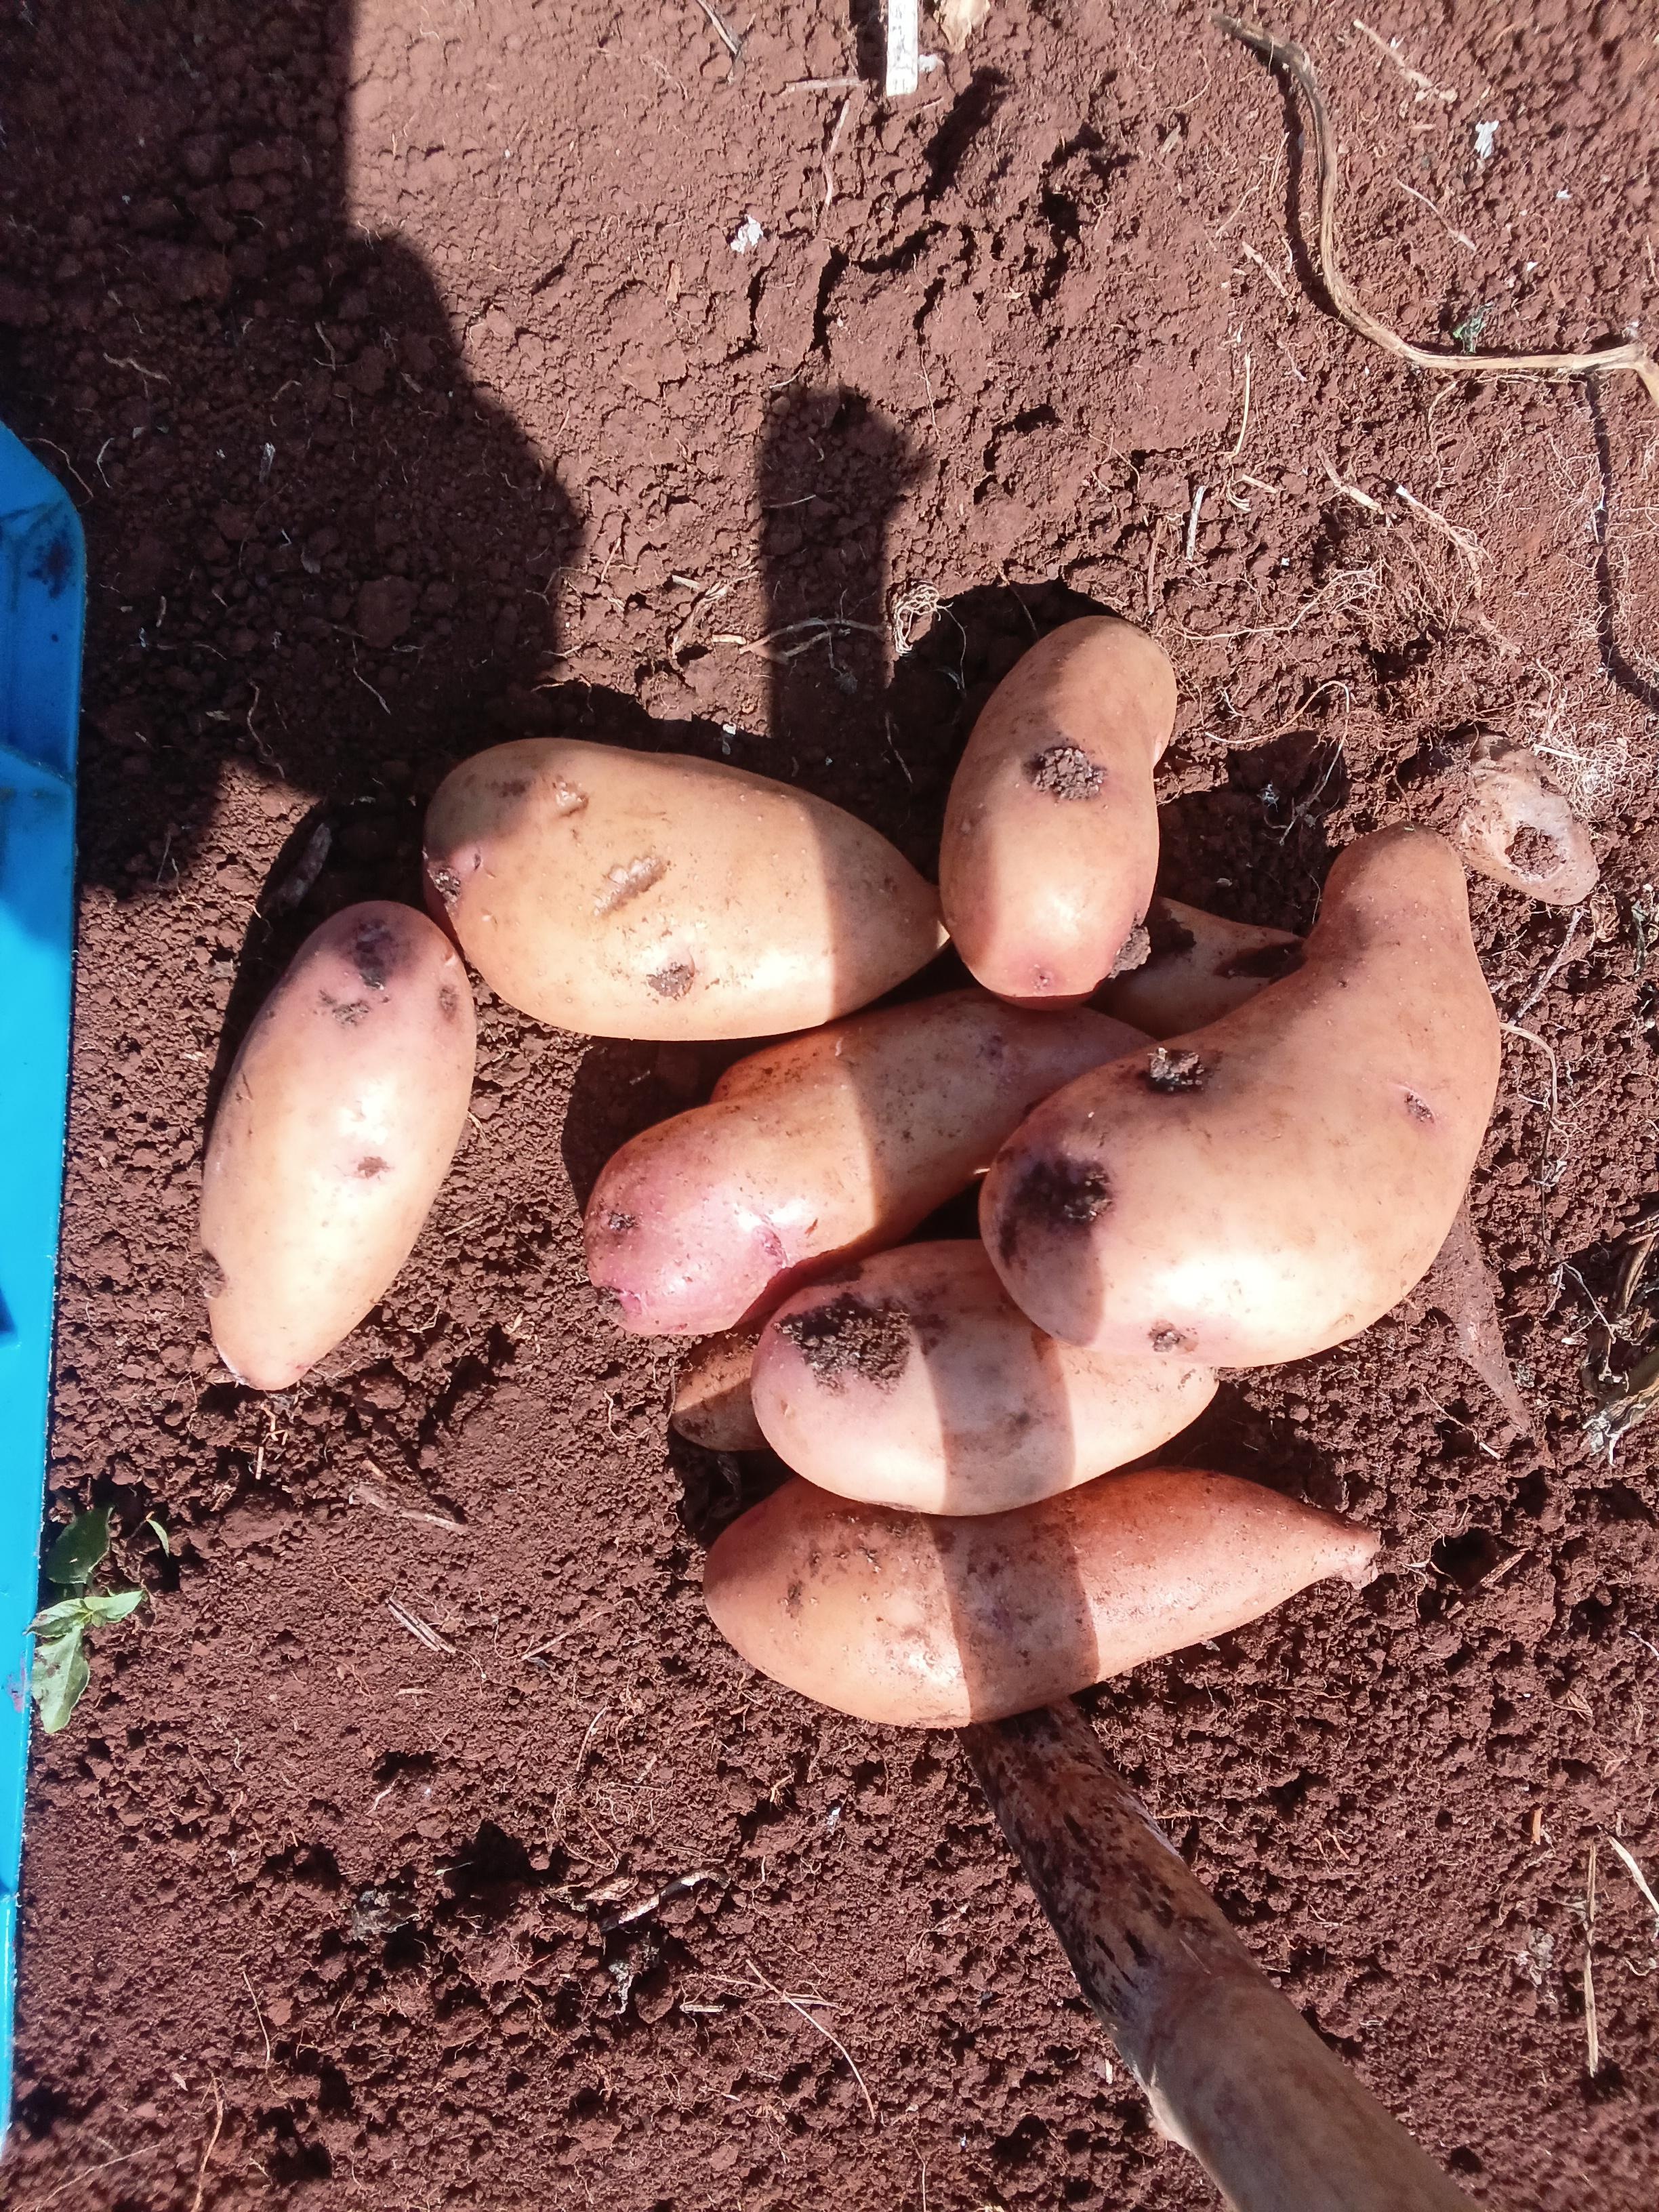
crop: potato
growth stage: harvest
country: Kenya
